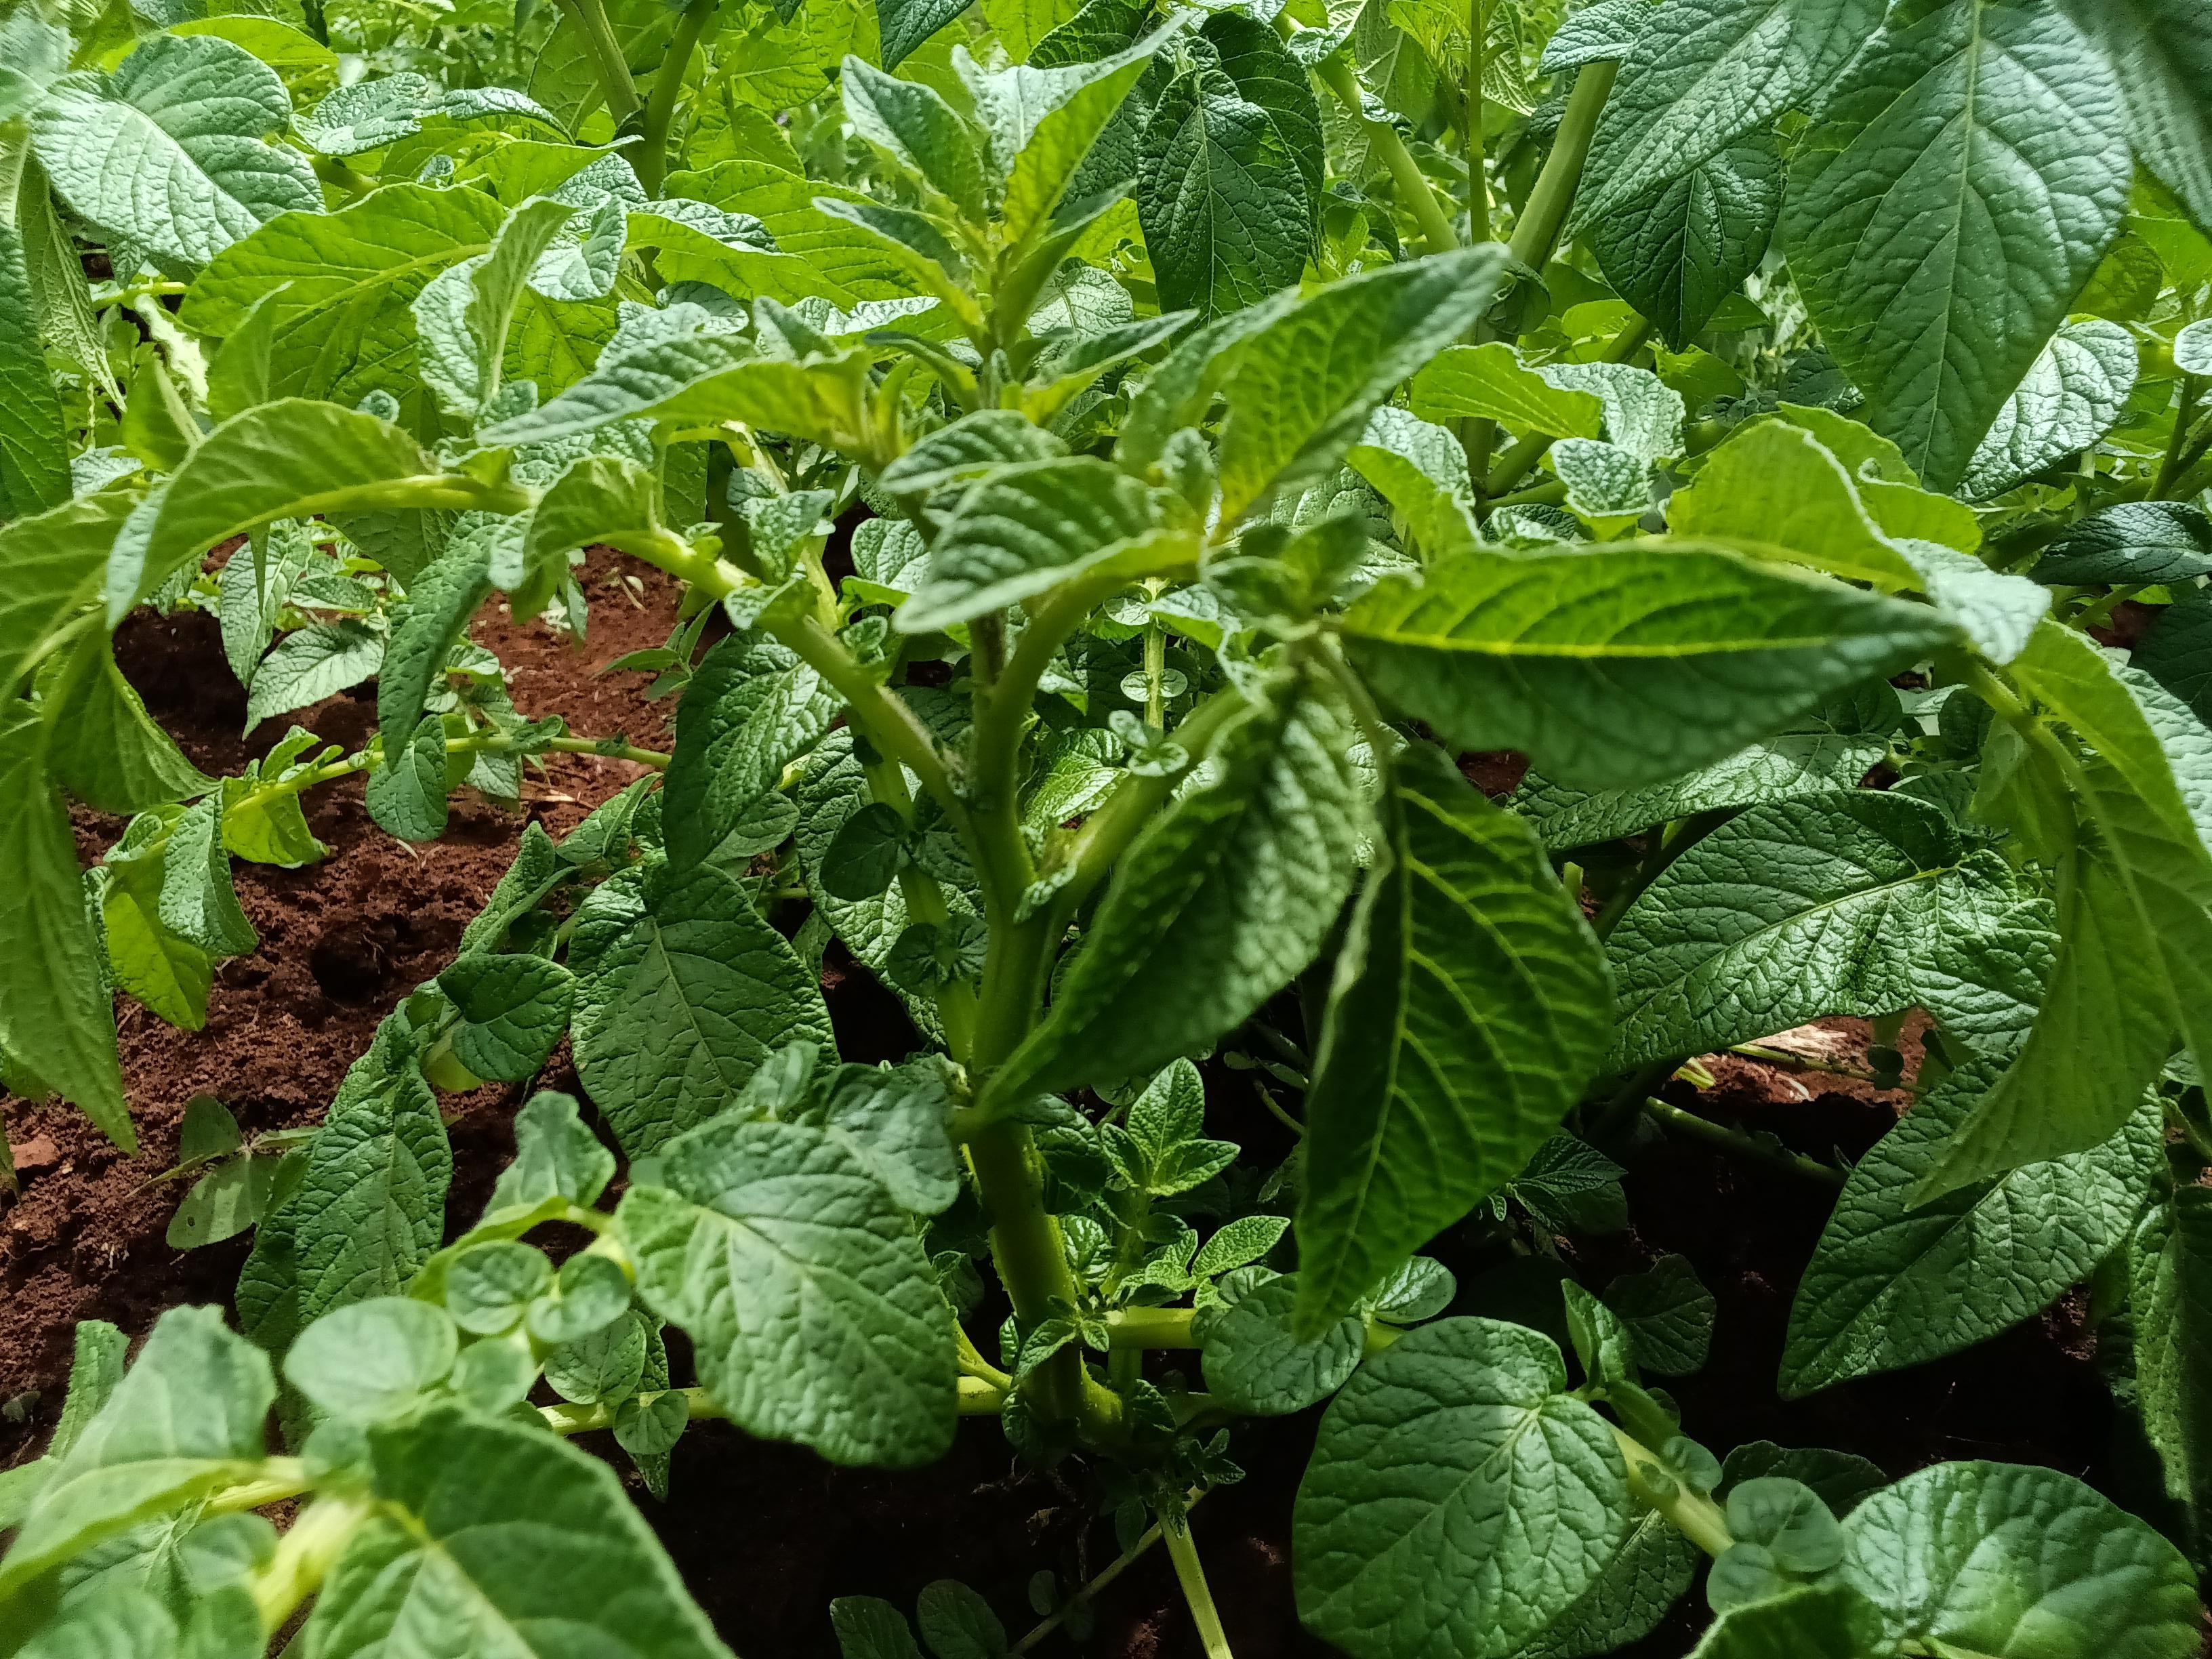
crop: potato
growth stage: vegetative
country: Kenya
